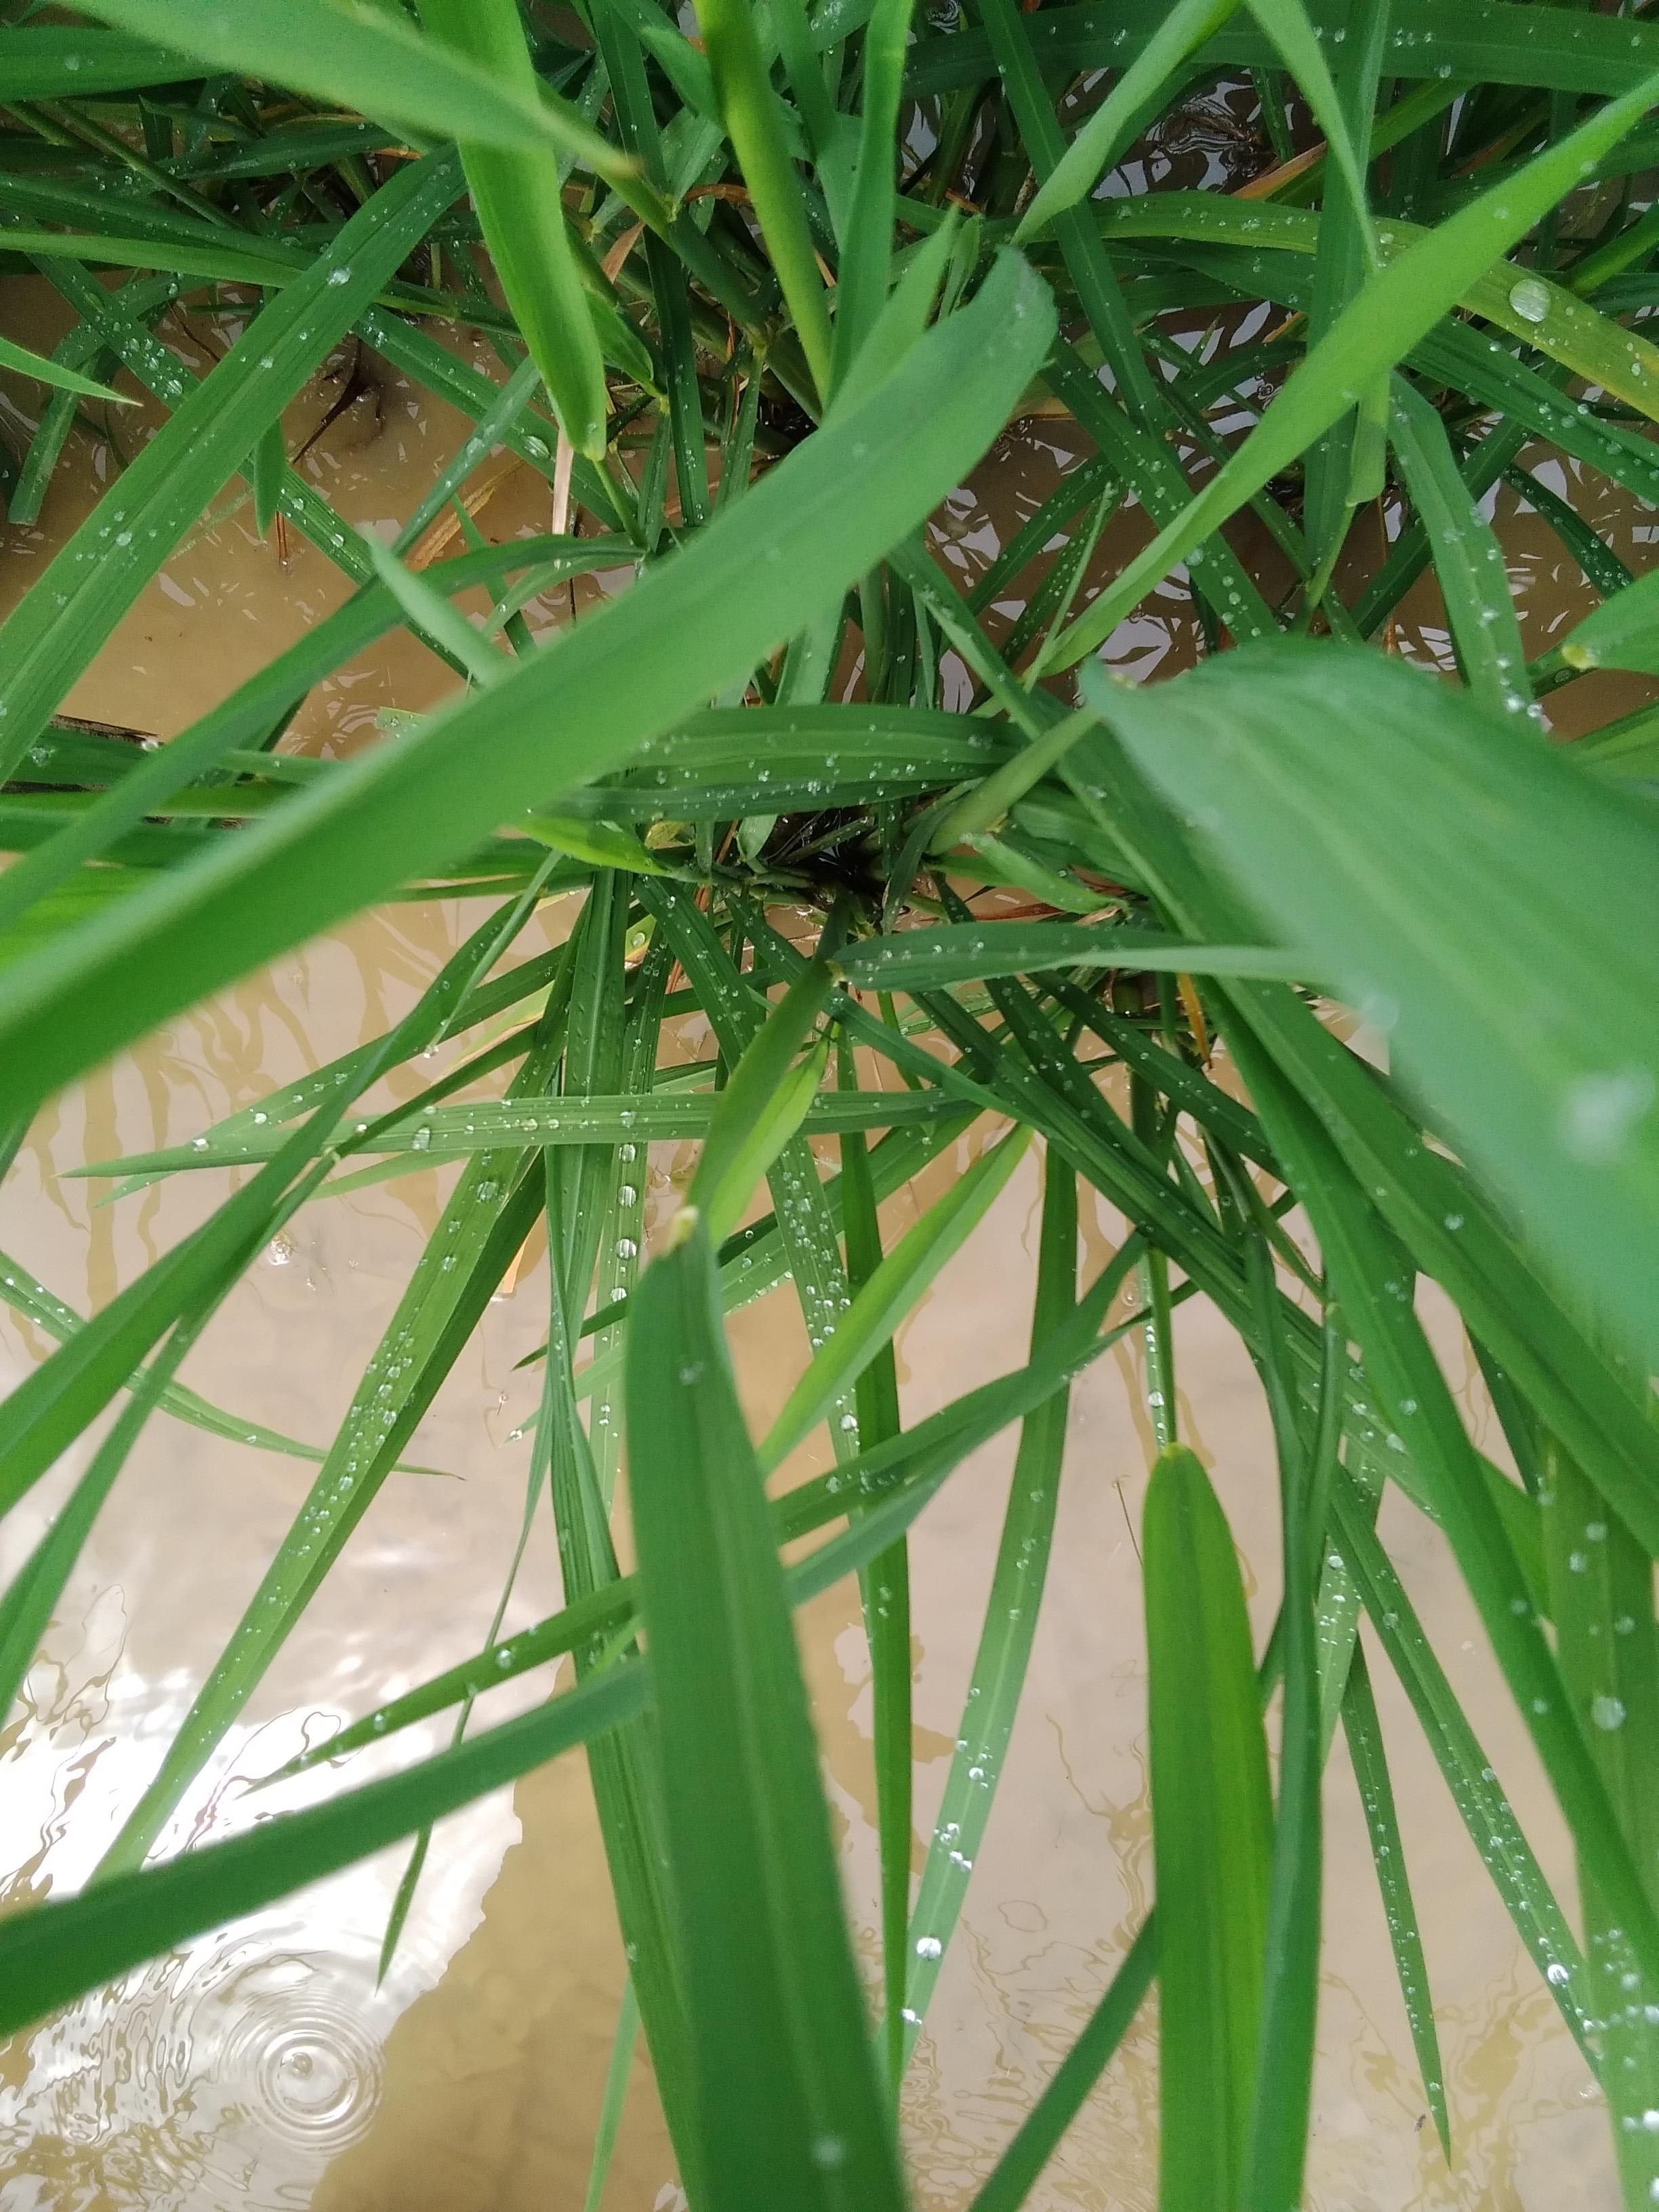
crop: rice
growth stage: booting
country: Nigeria
